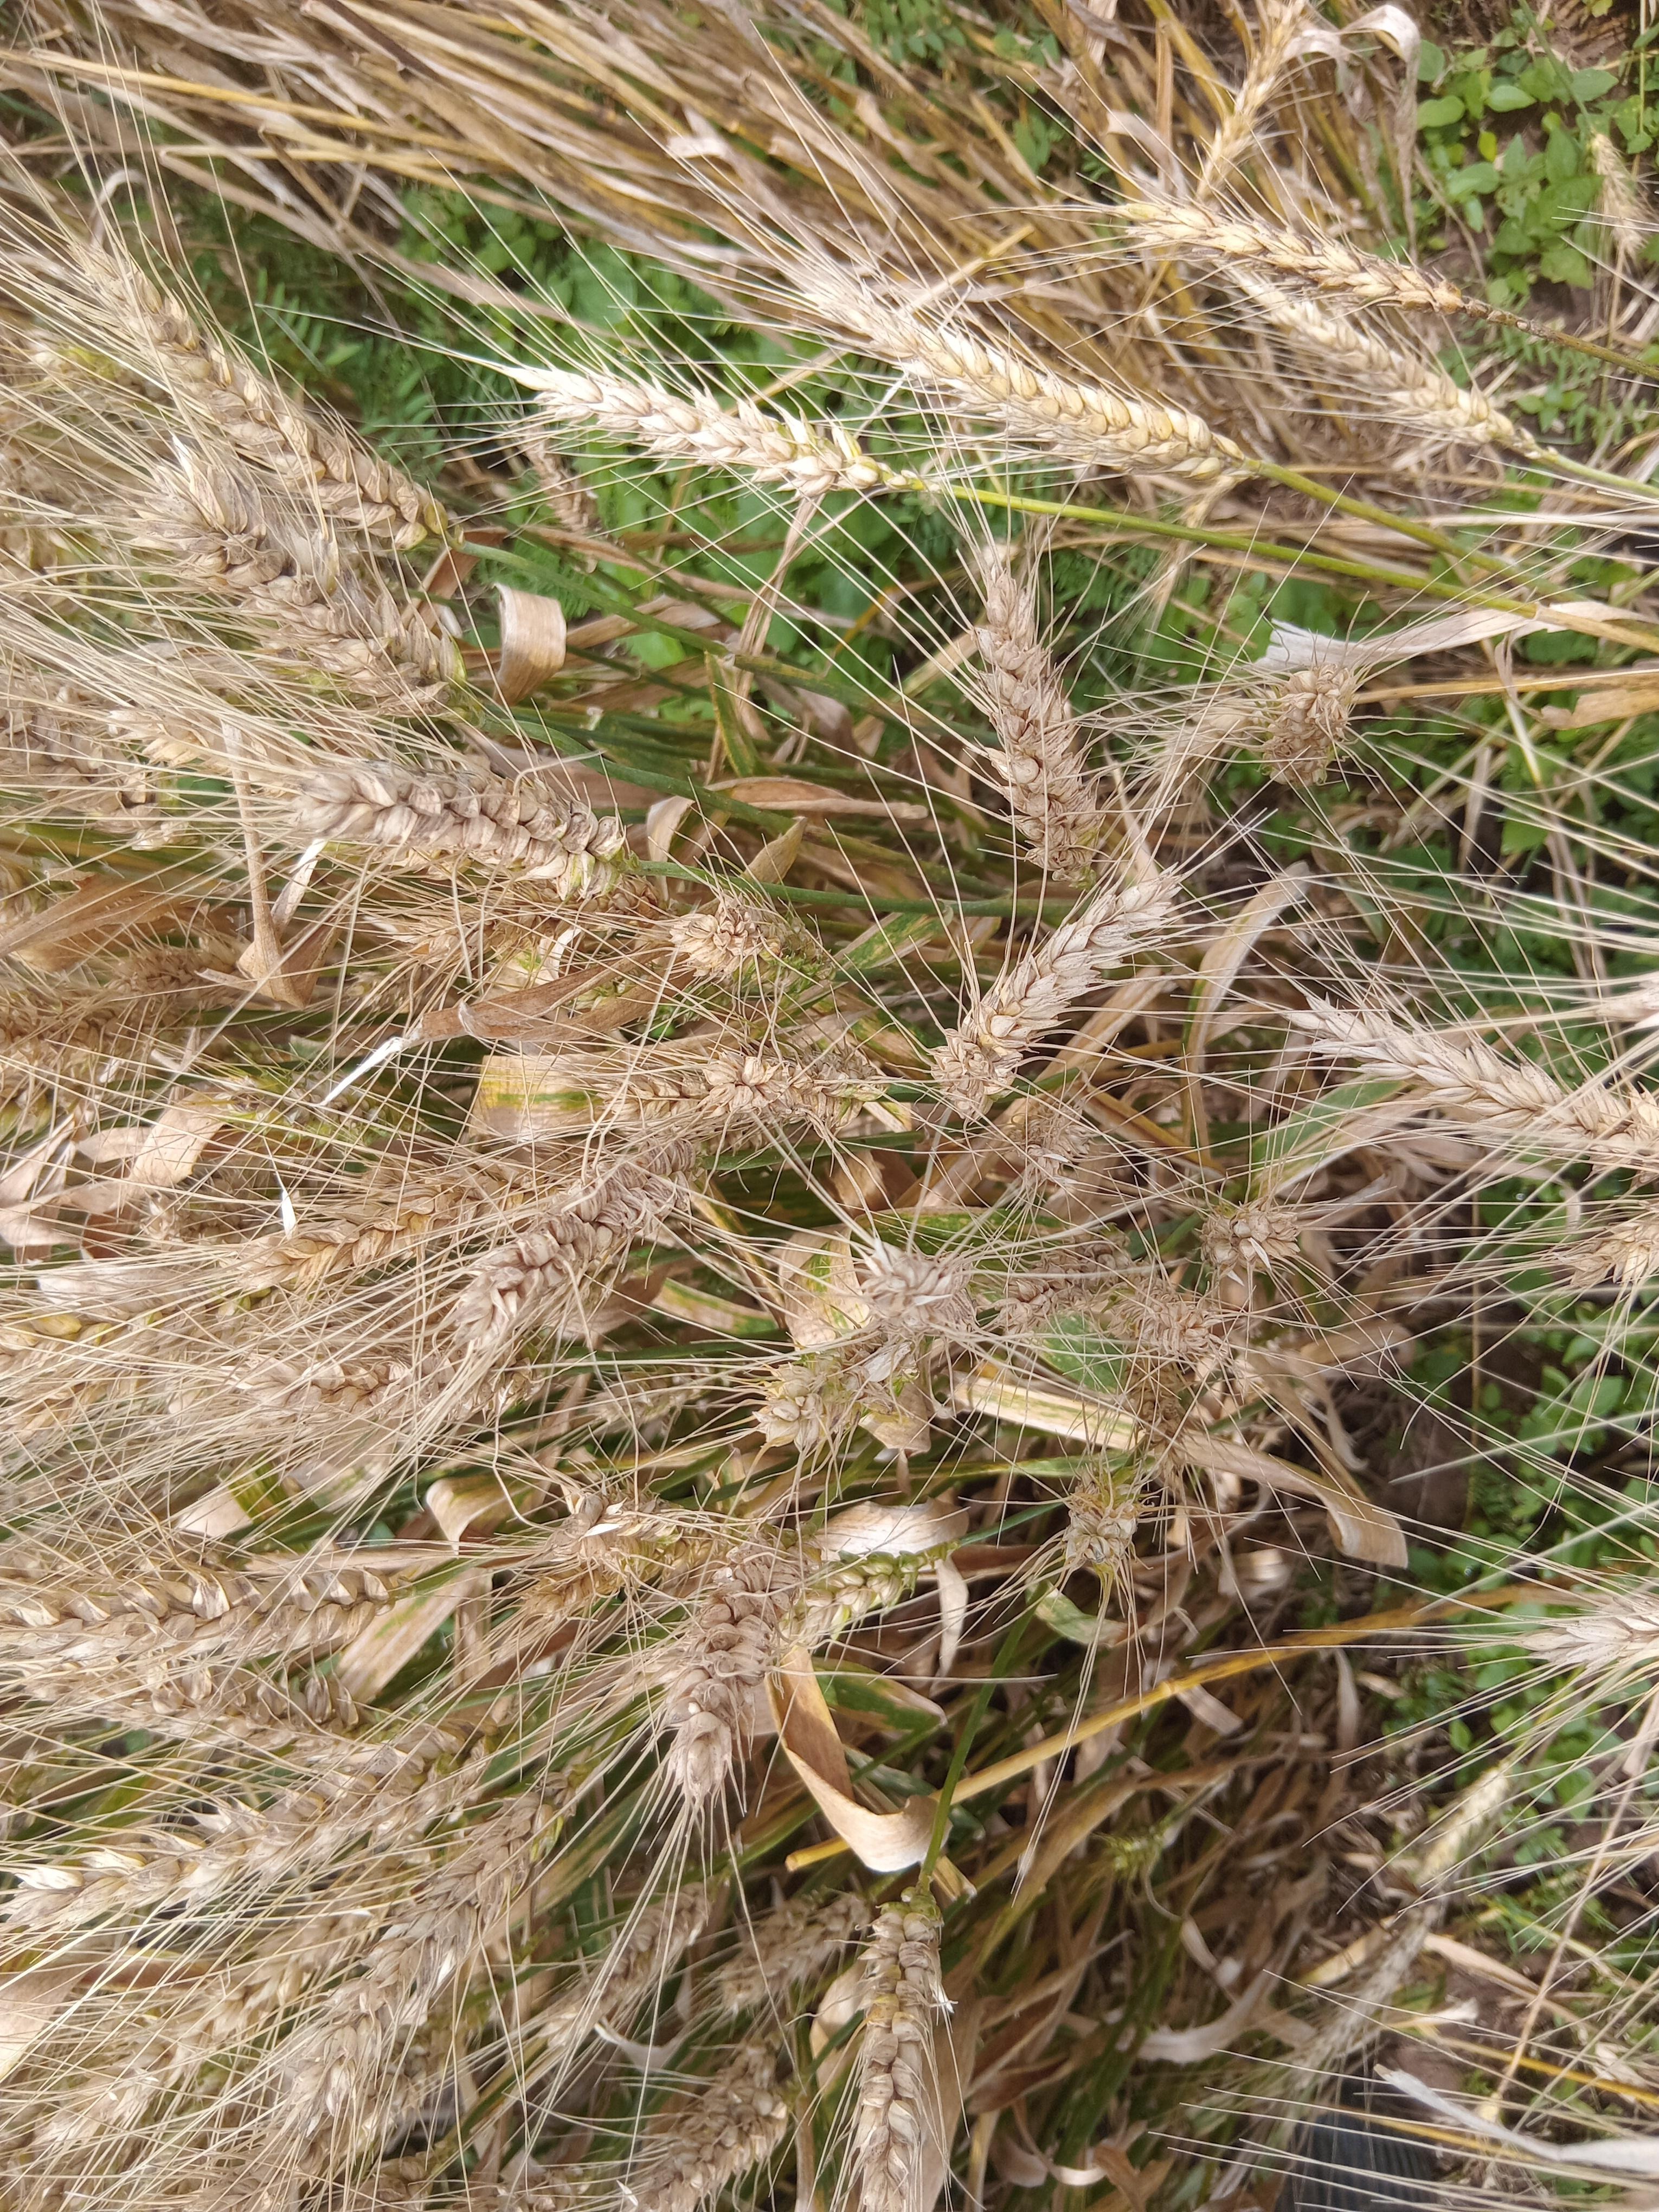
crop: wheat
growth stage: maturity
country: Kenya
